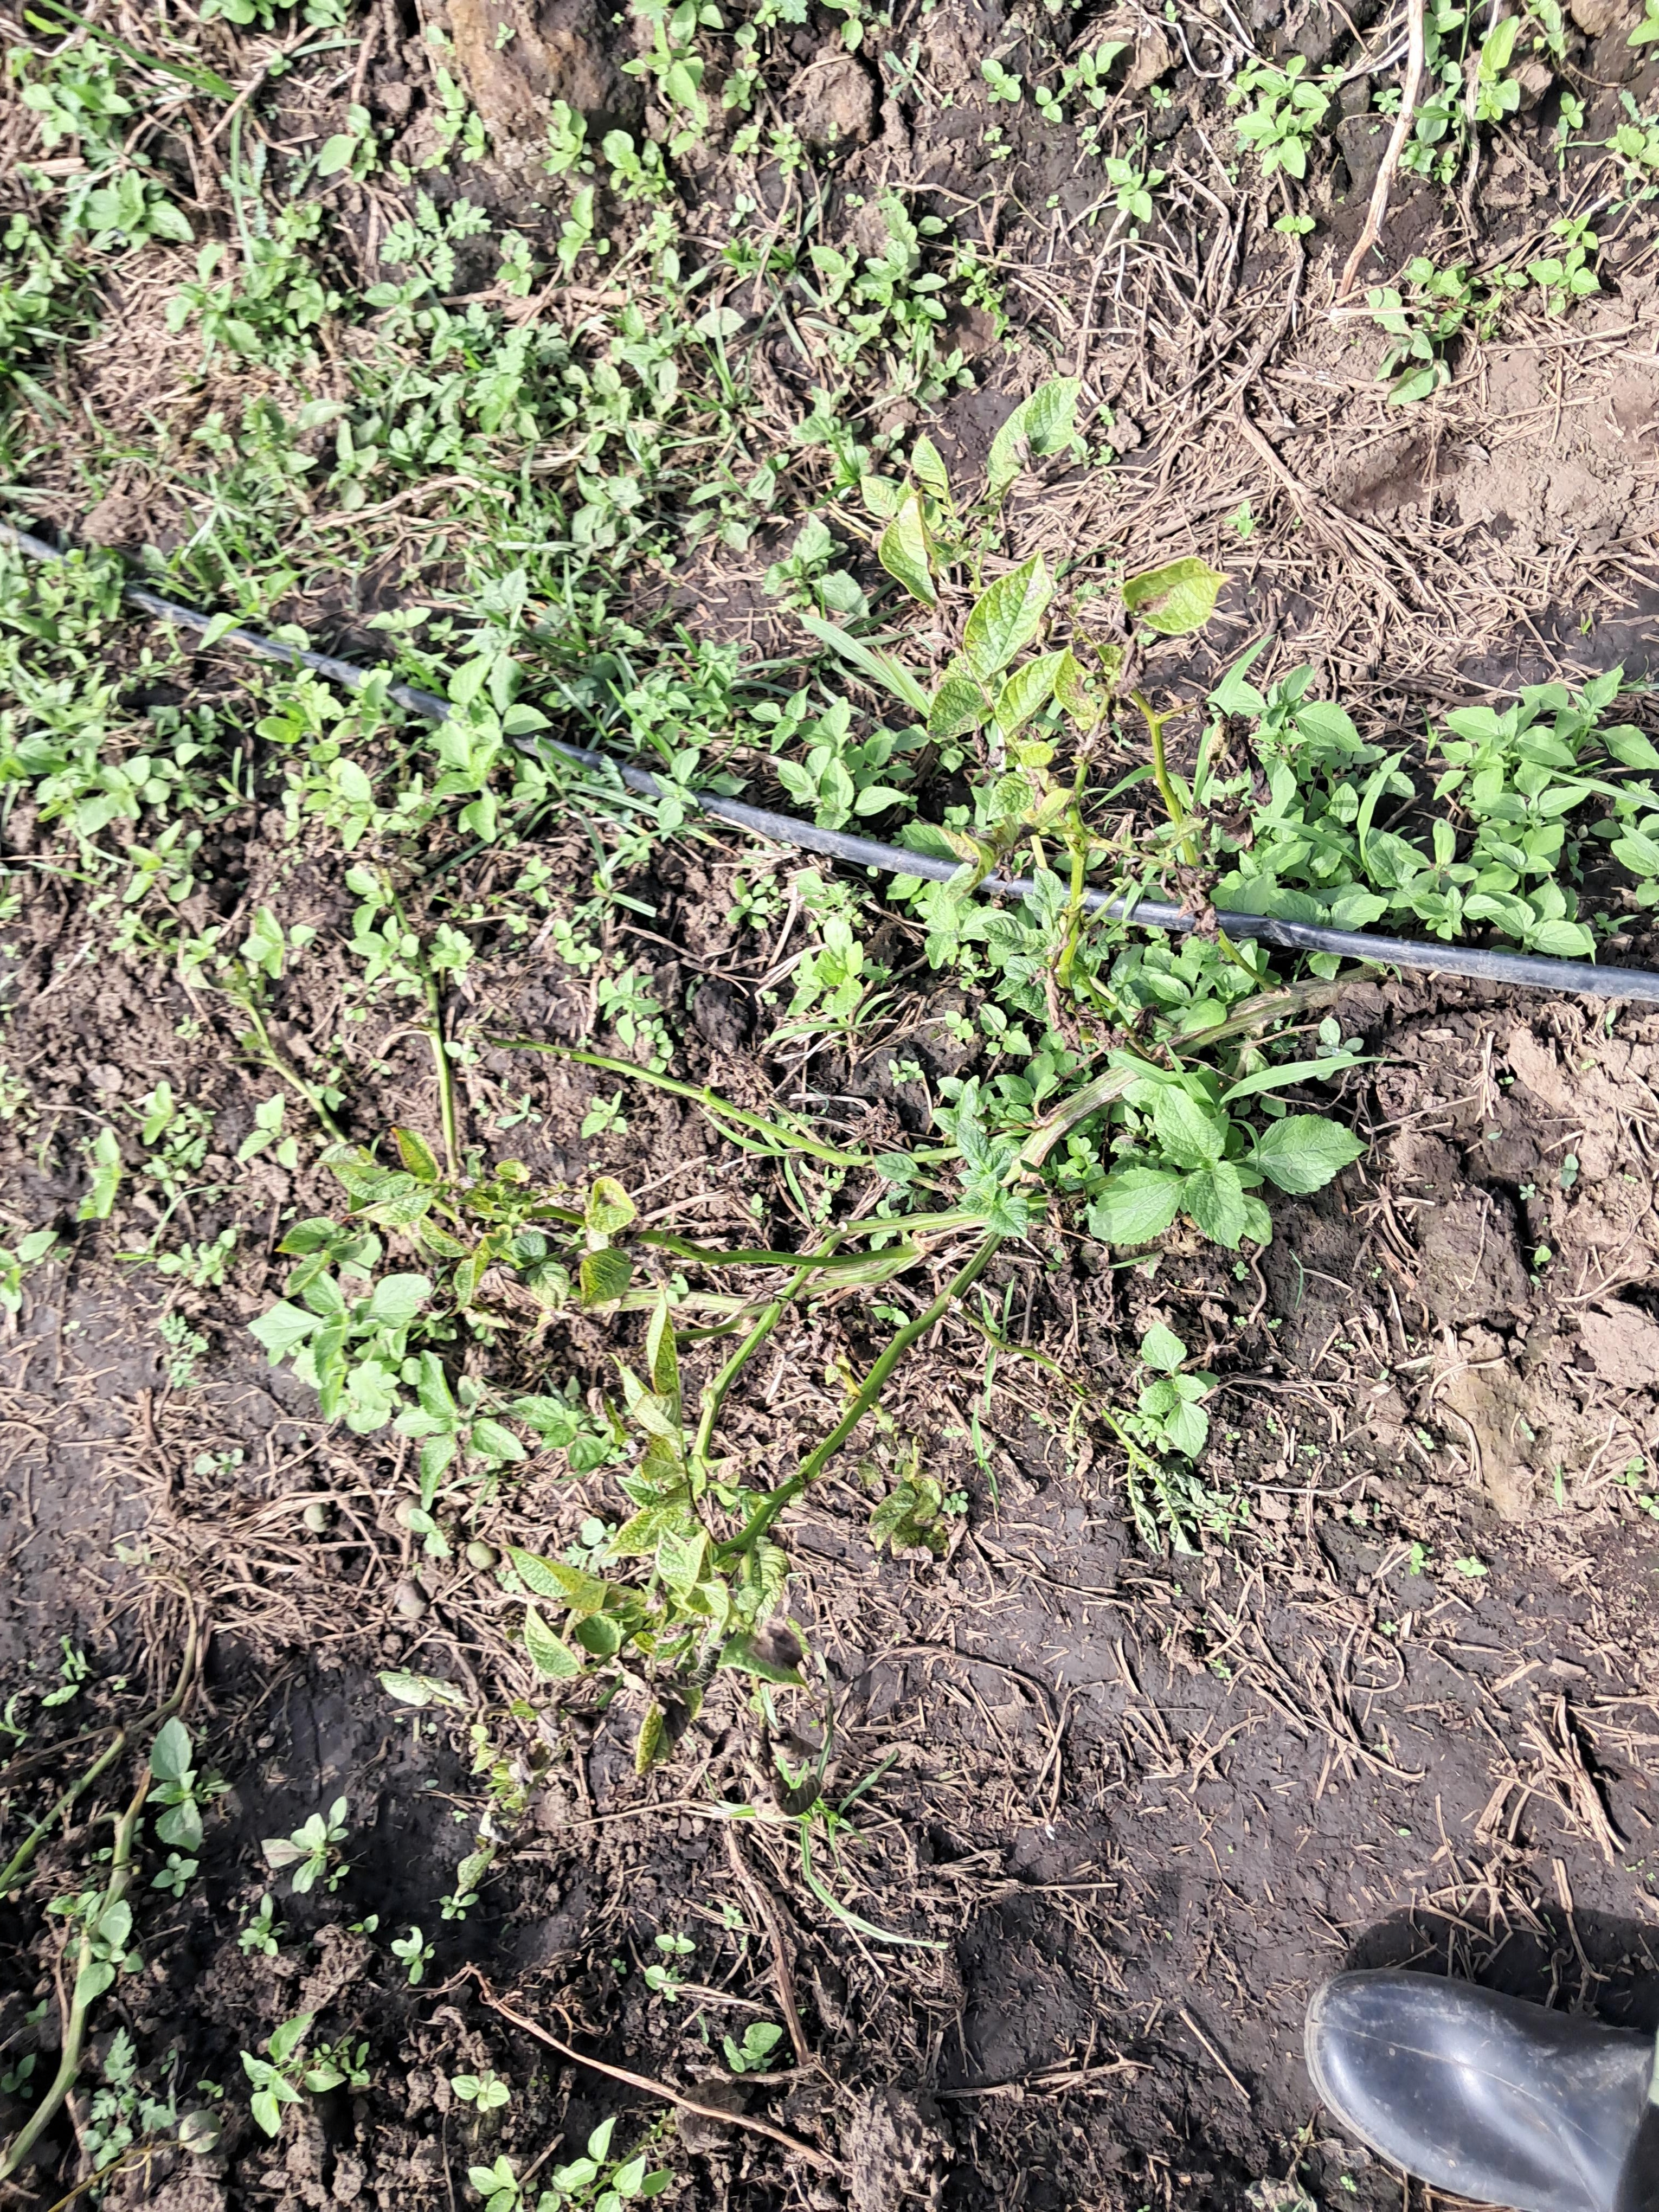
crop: potato
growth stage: flowering
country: Tanzania
